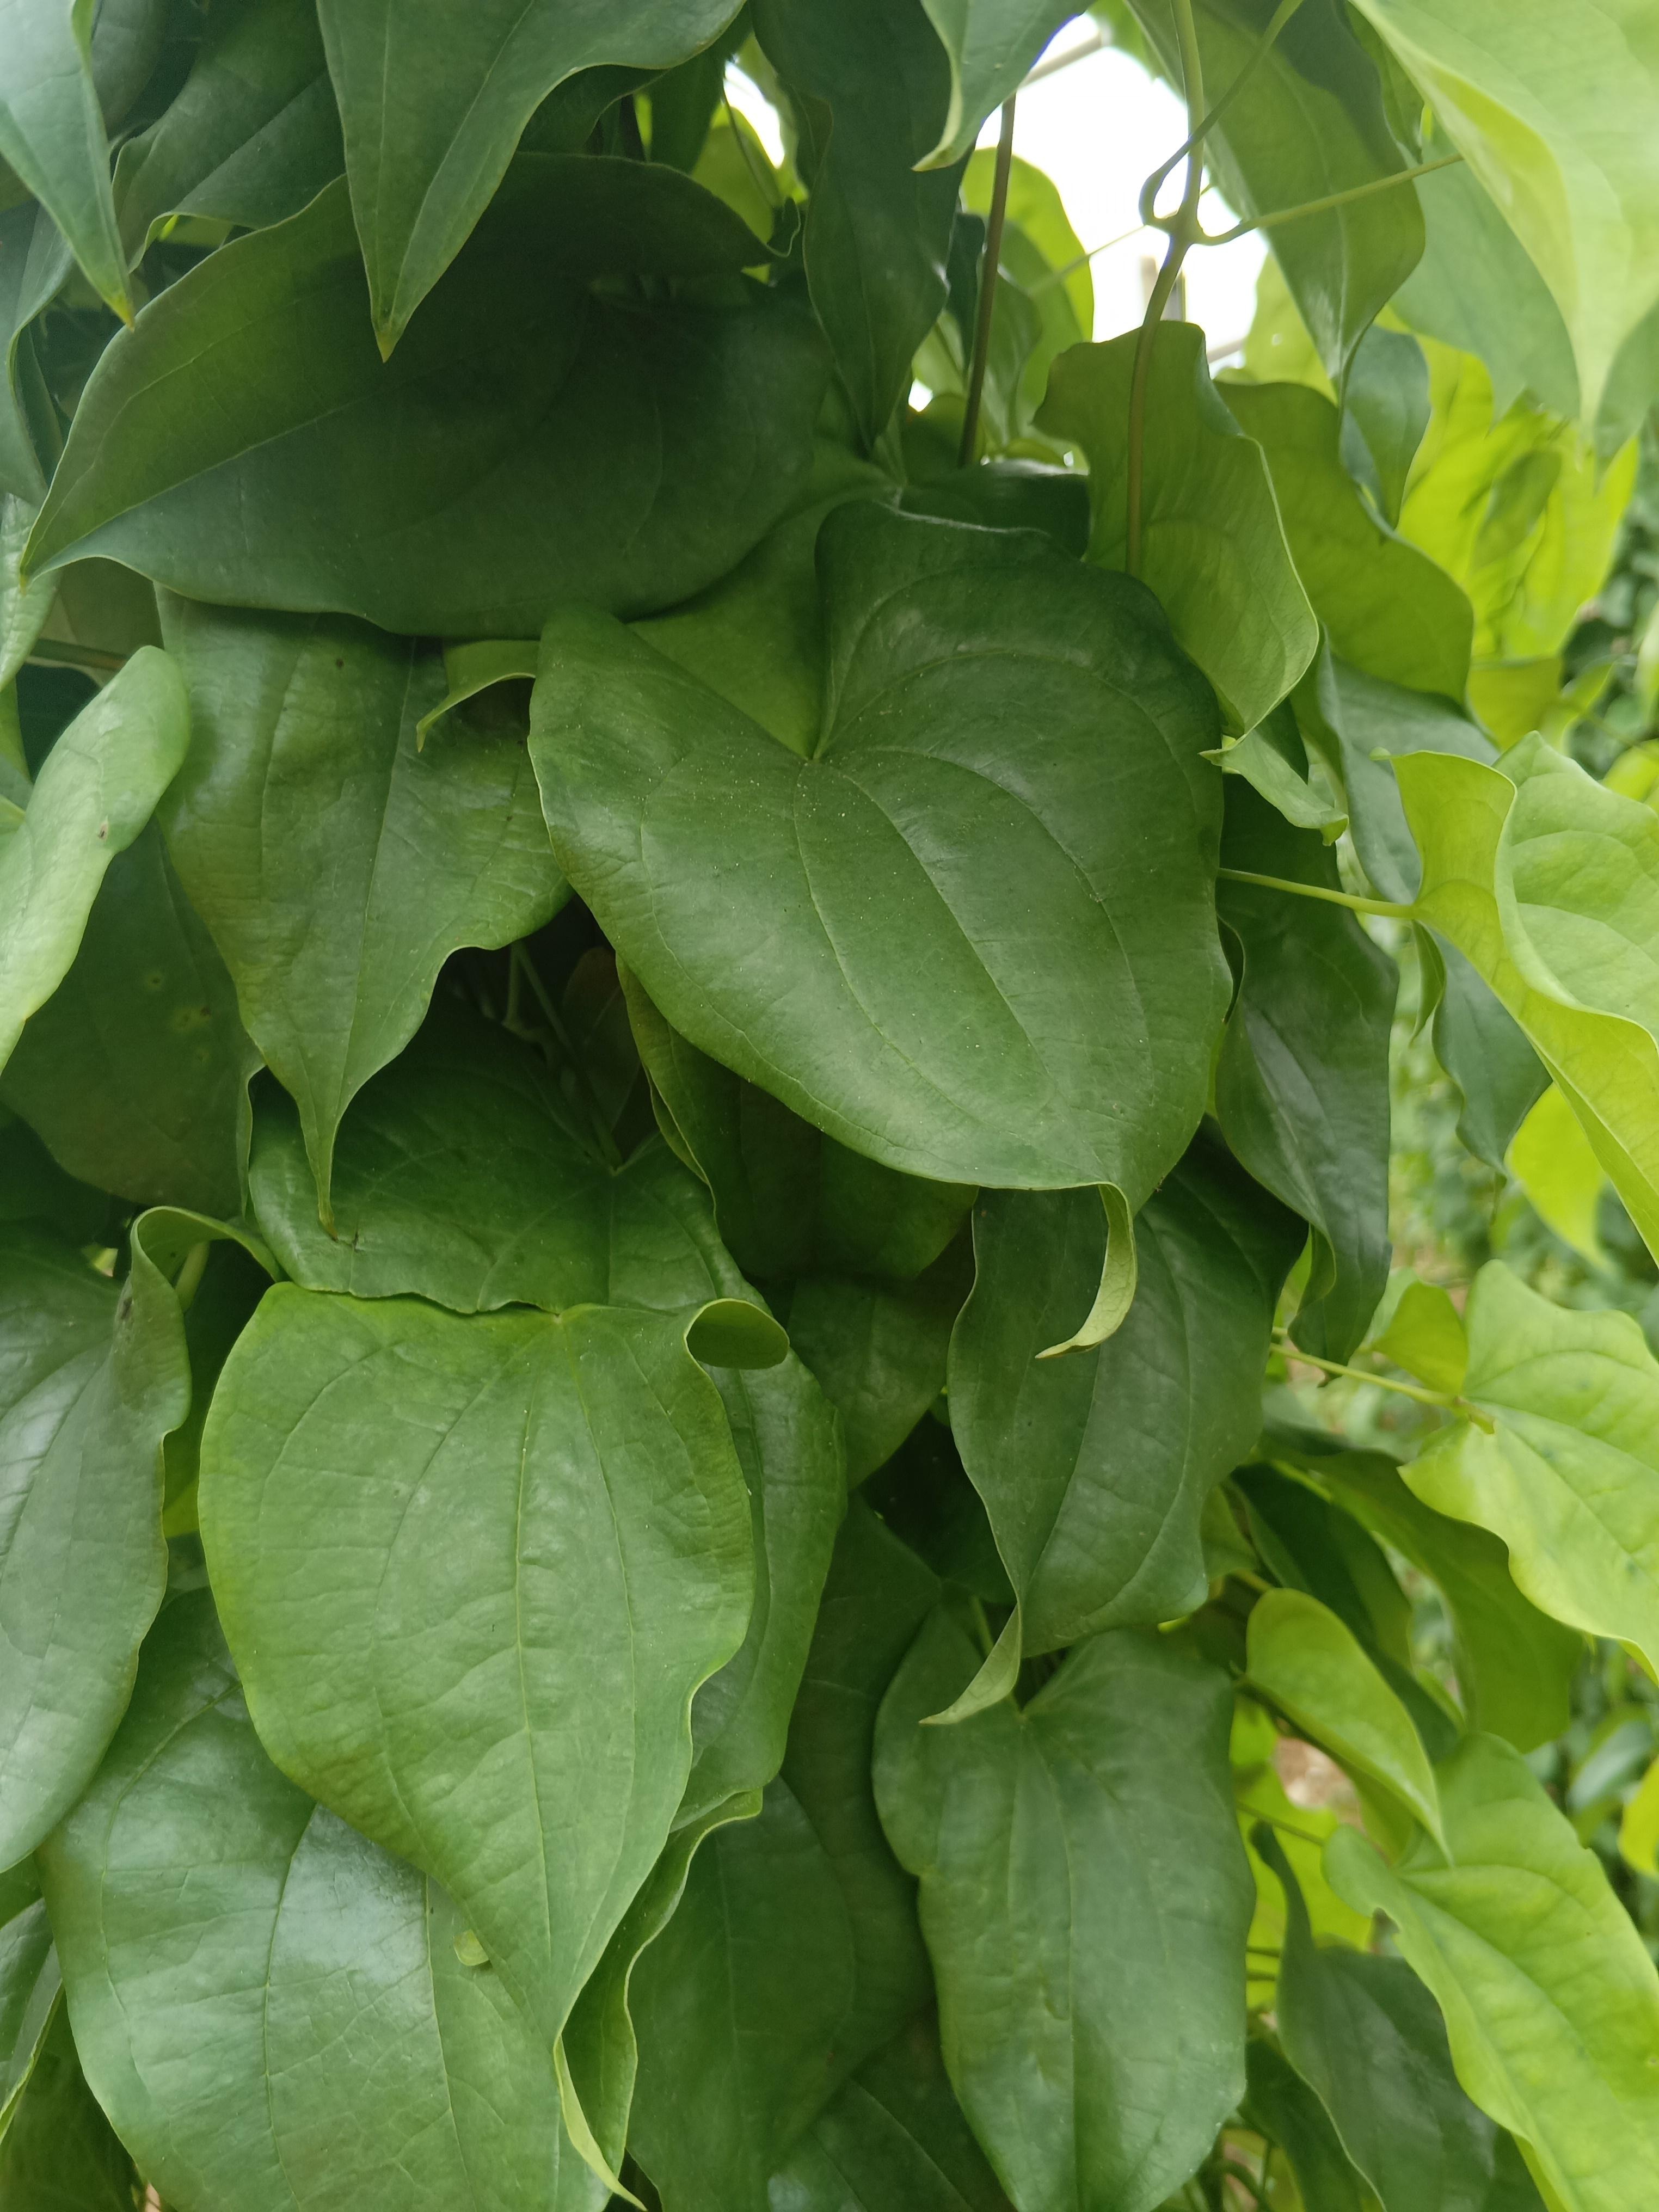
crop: yam
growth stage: vegetative
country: Nigeria
